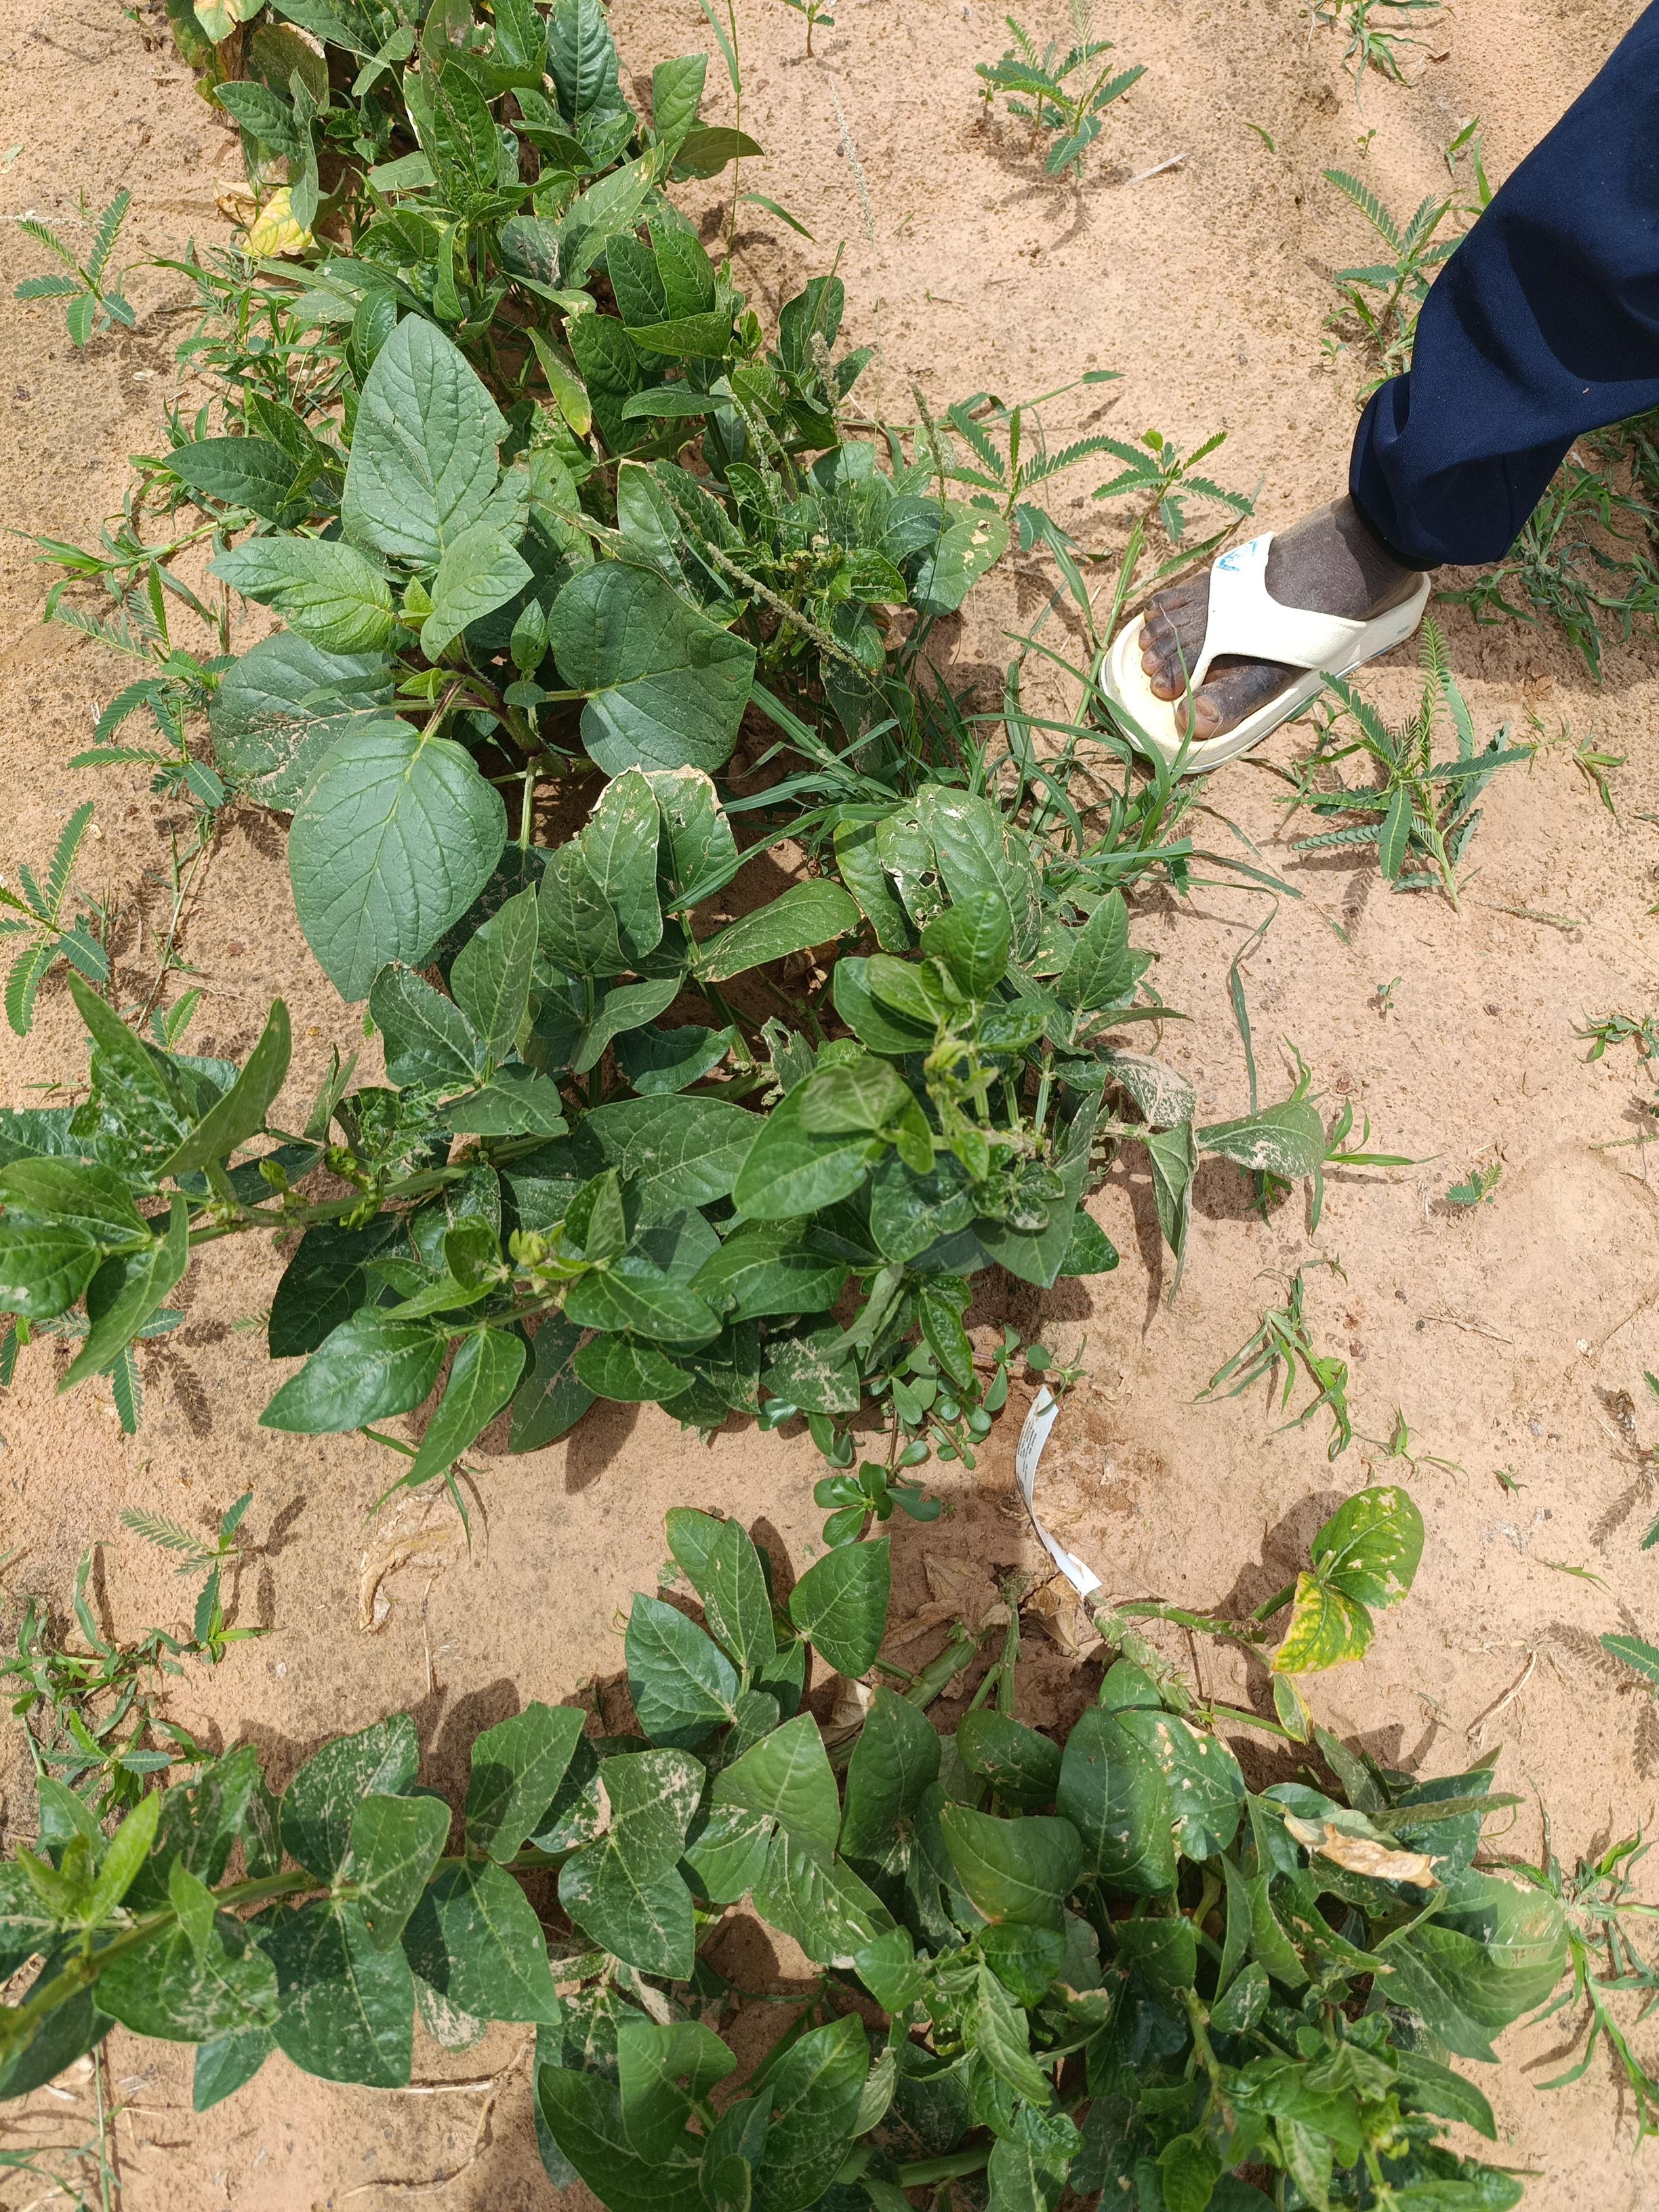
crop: cowpea
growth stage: harvest maturity
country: Nigeria
